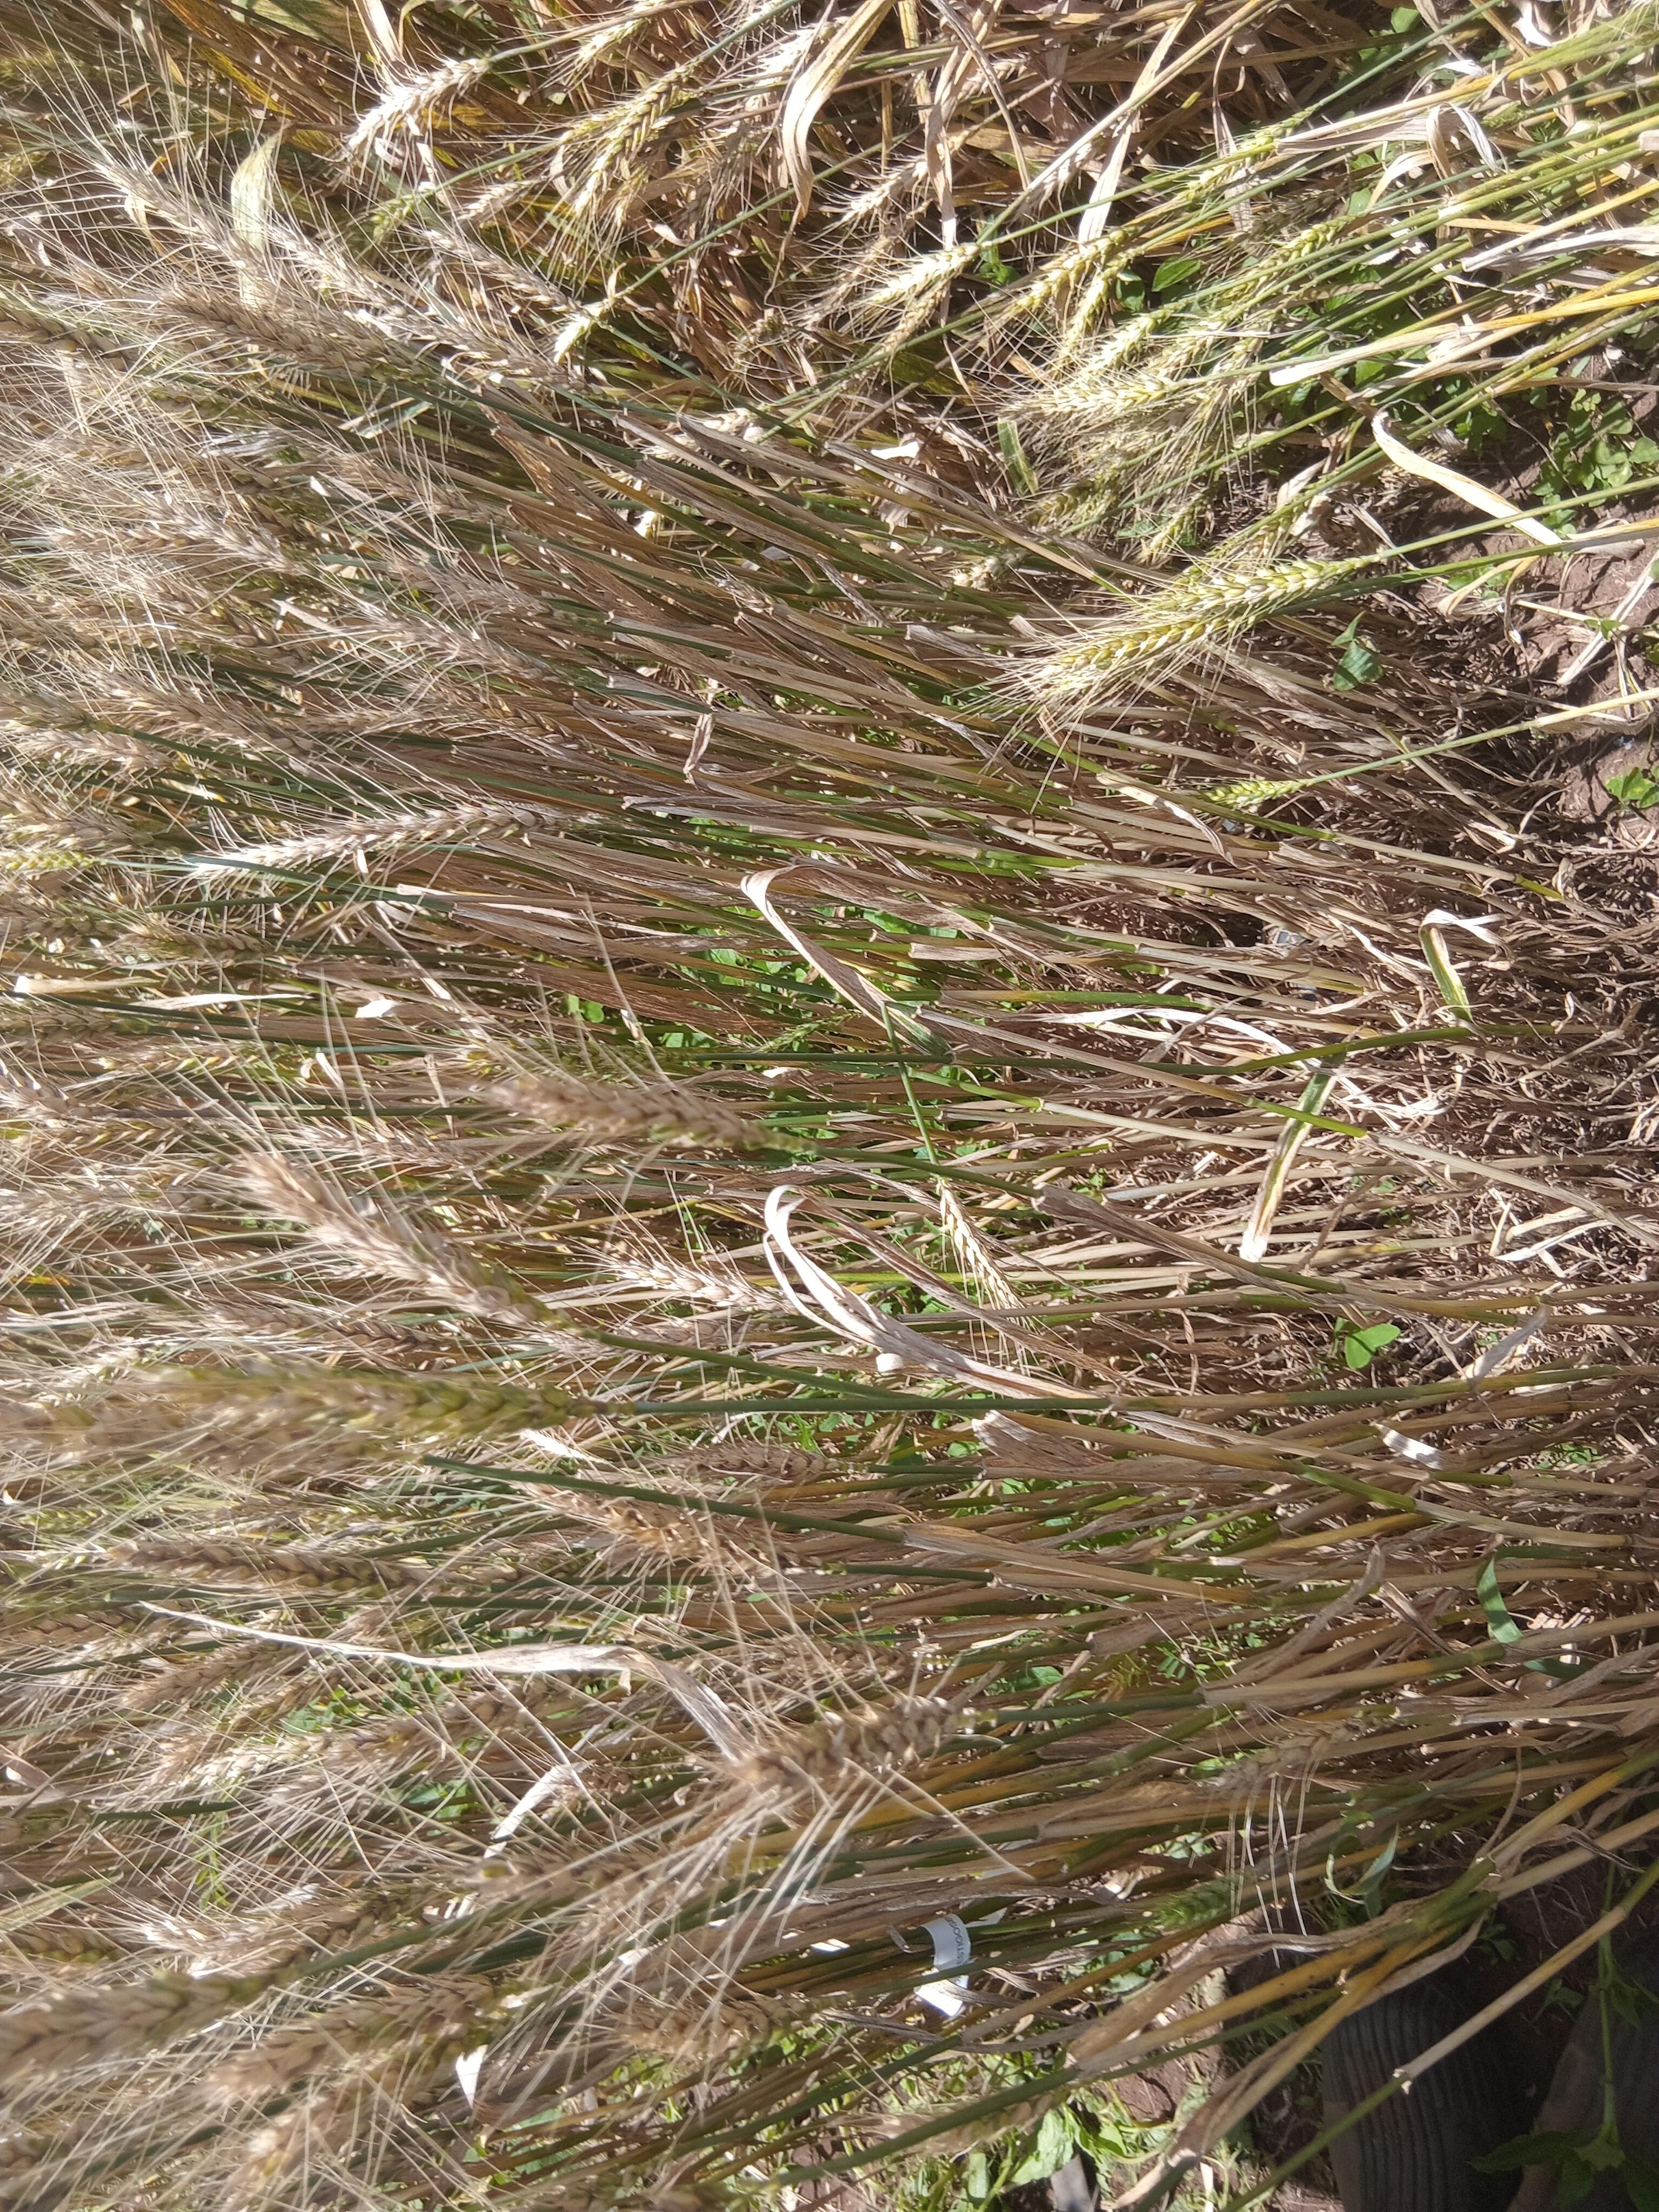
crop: wheat
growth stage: maturity
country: Kenya
